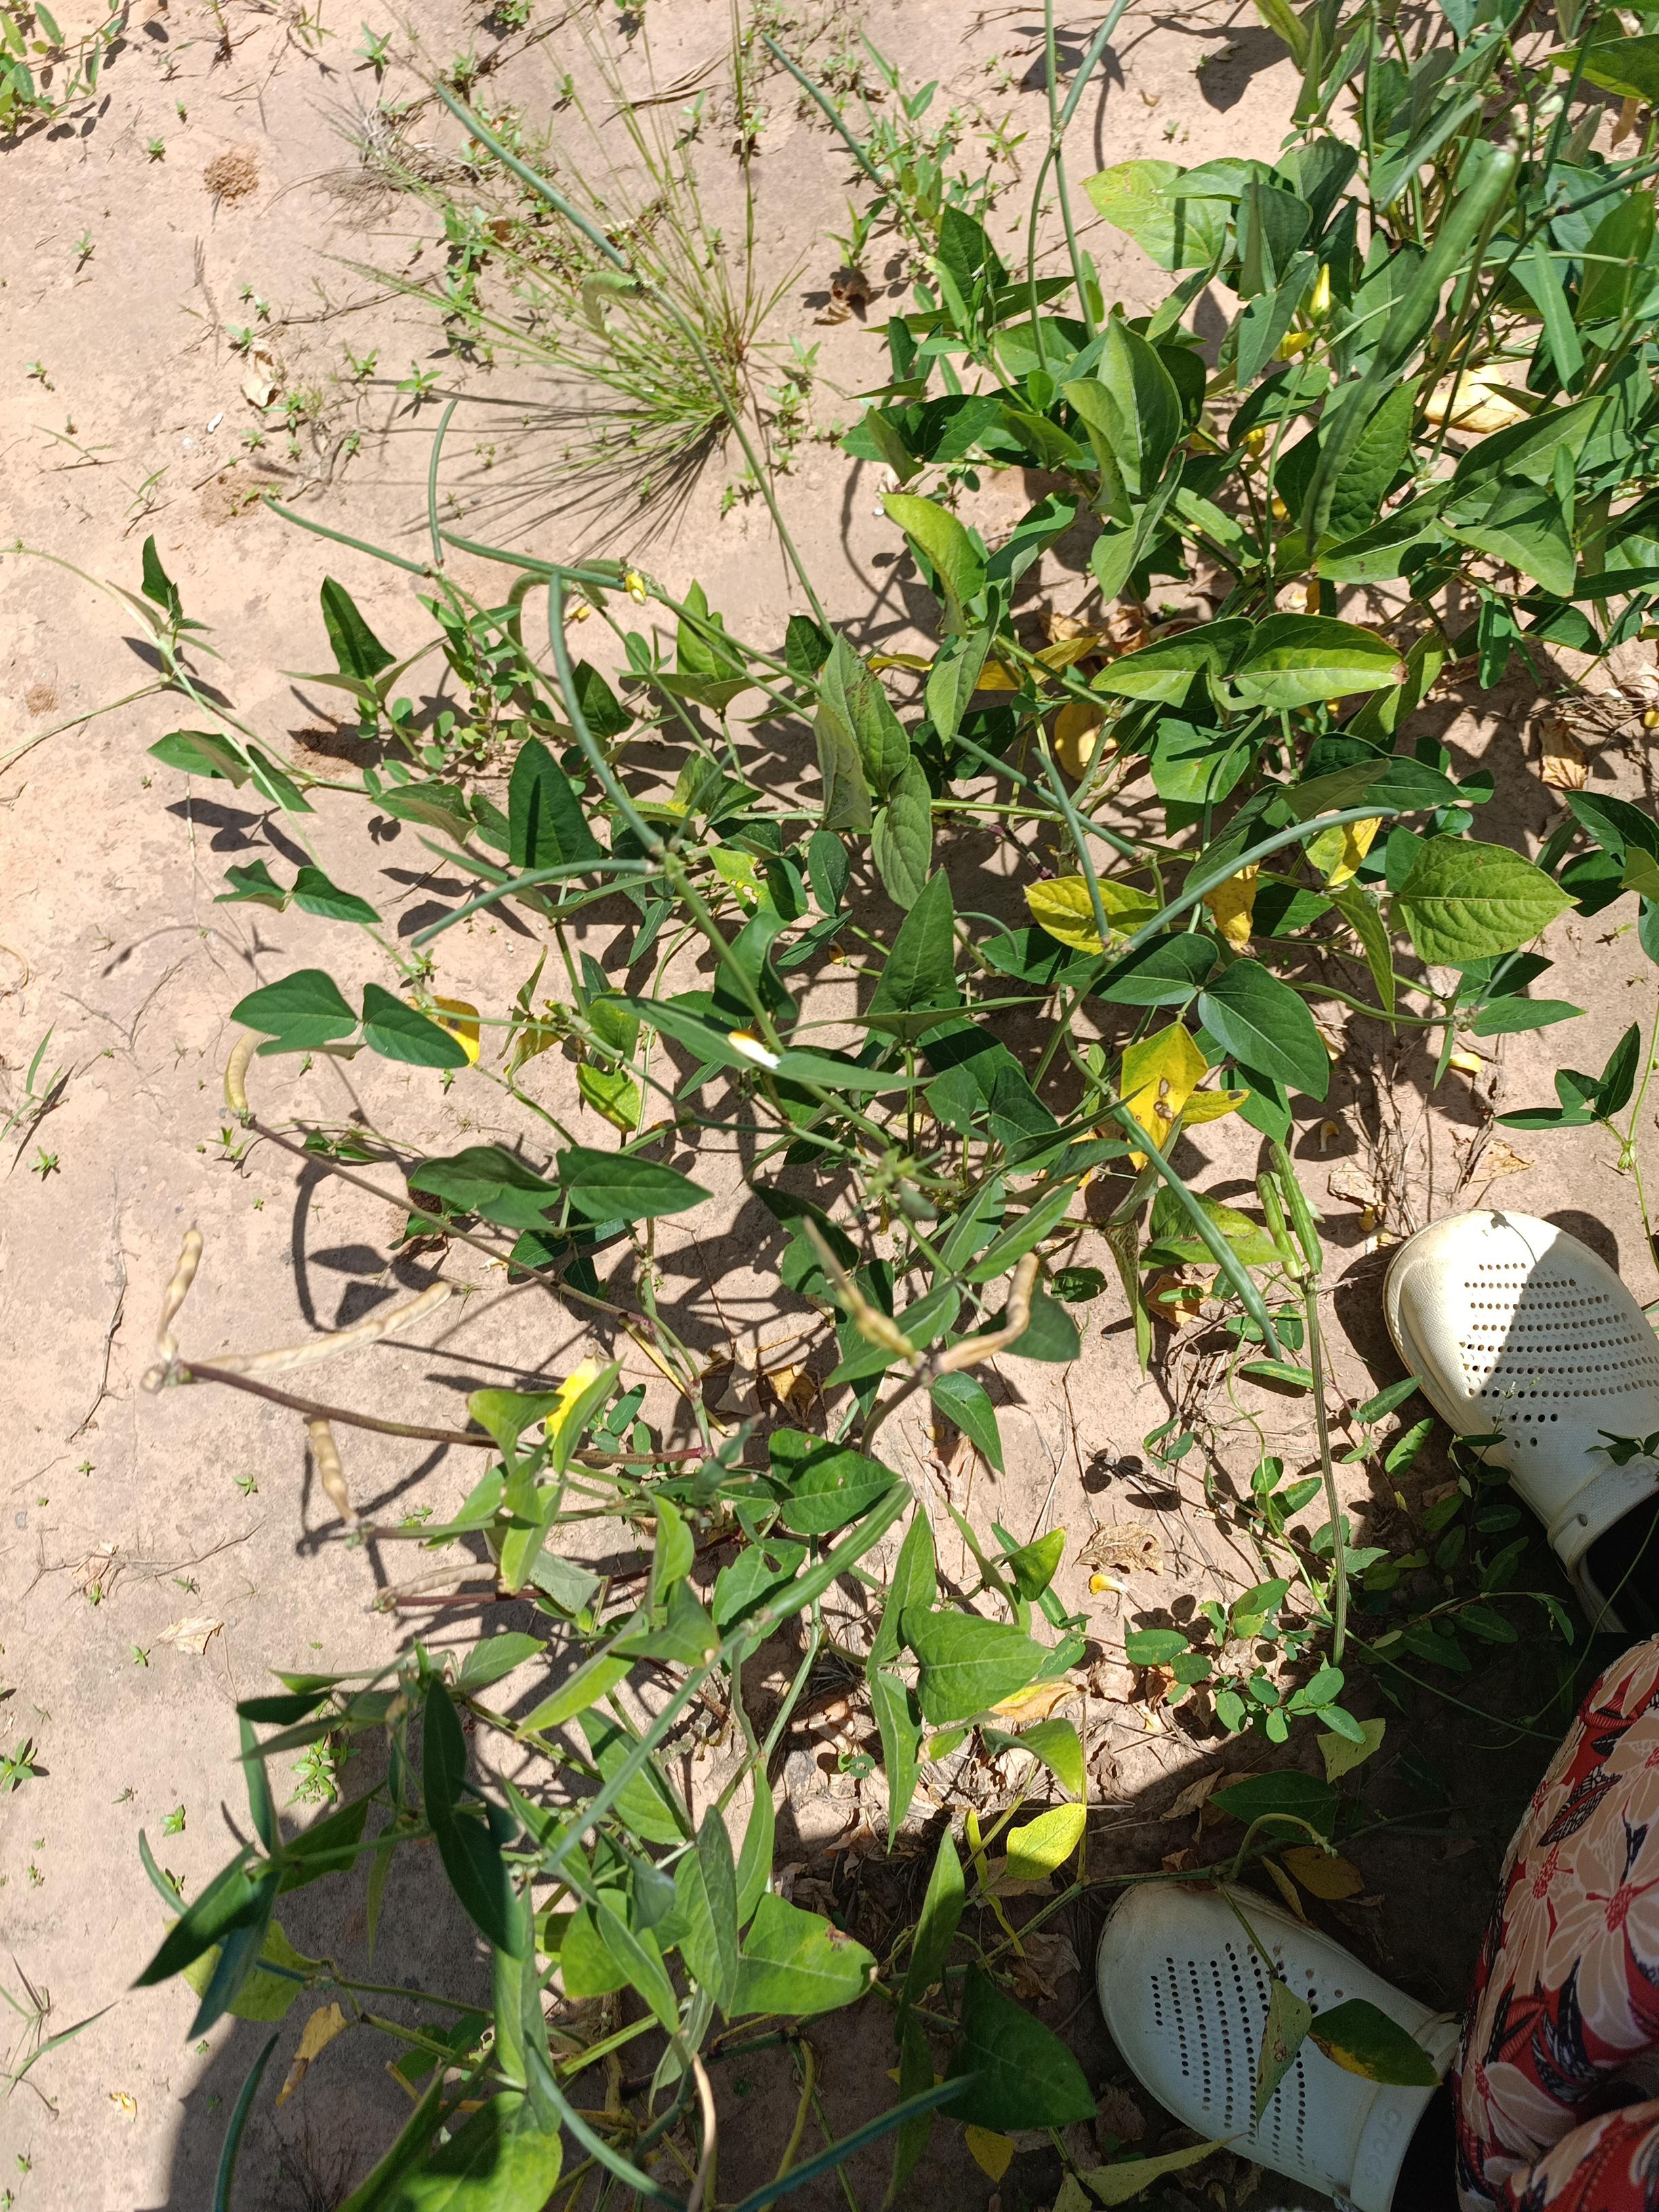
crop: cowpea
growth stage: maturity
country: Nigeria
